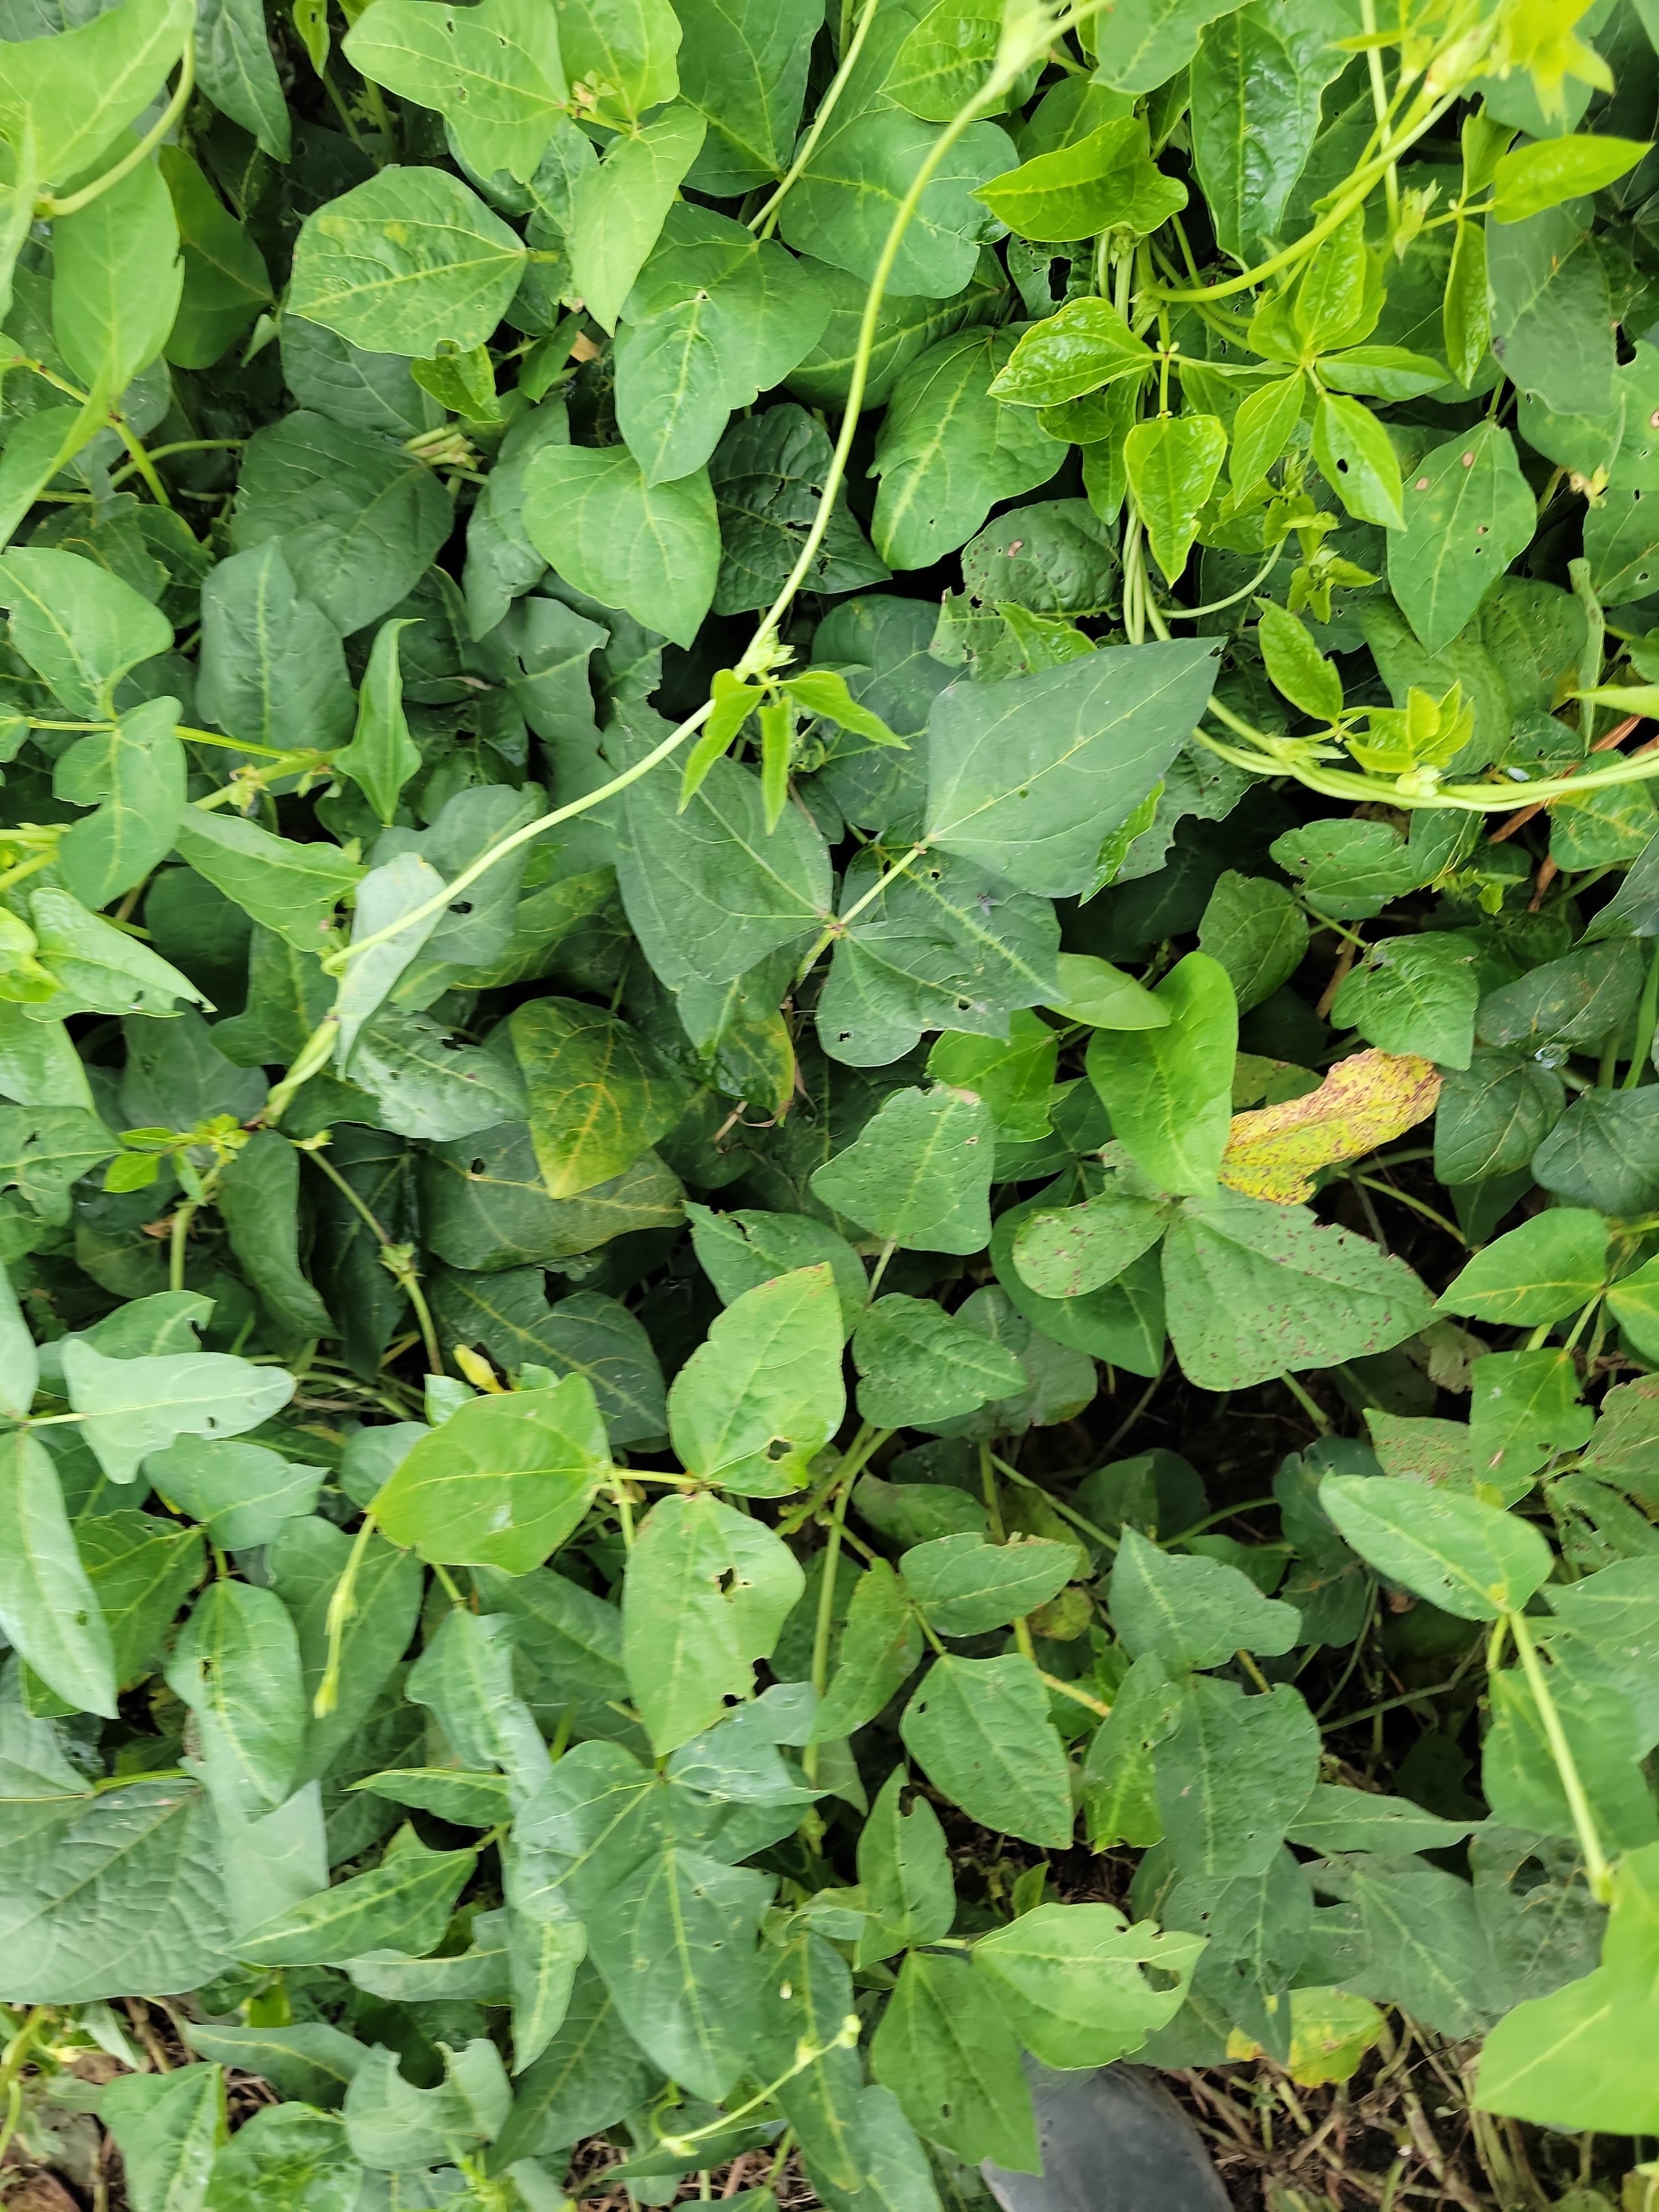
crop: cowpea
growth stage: development pod
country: Tanzania
